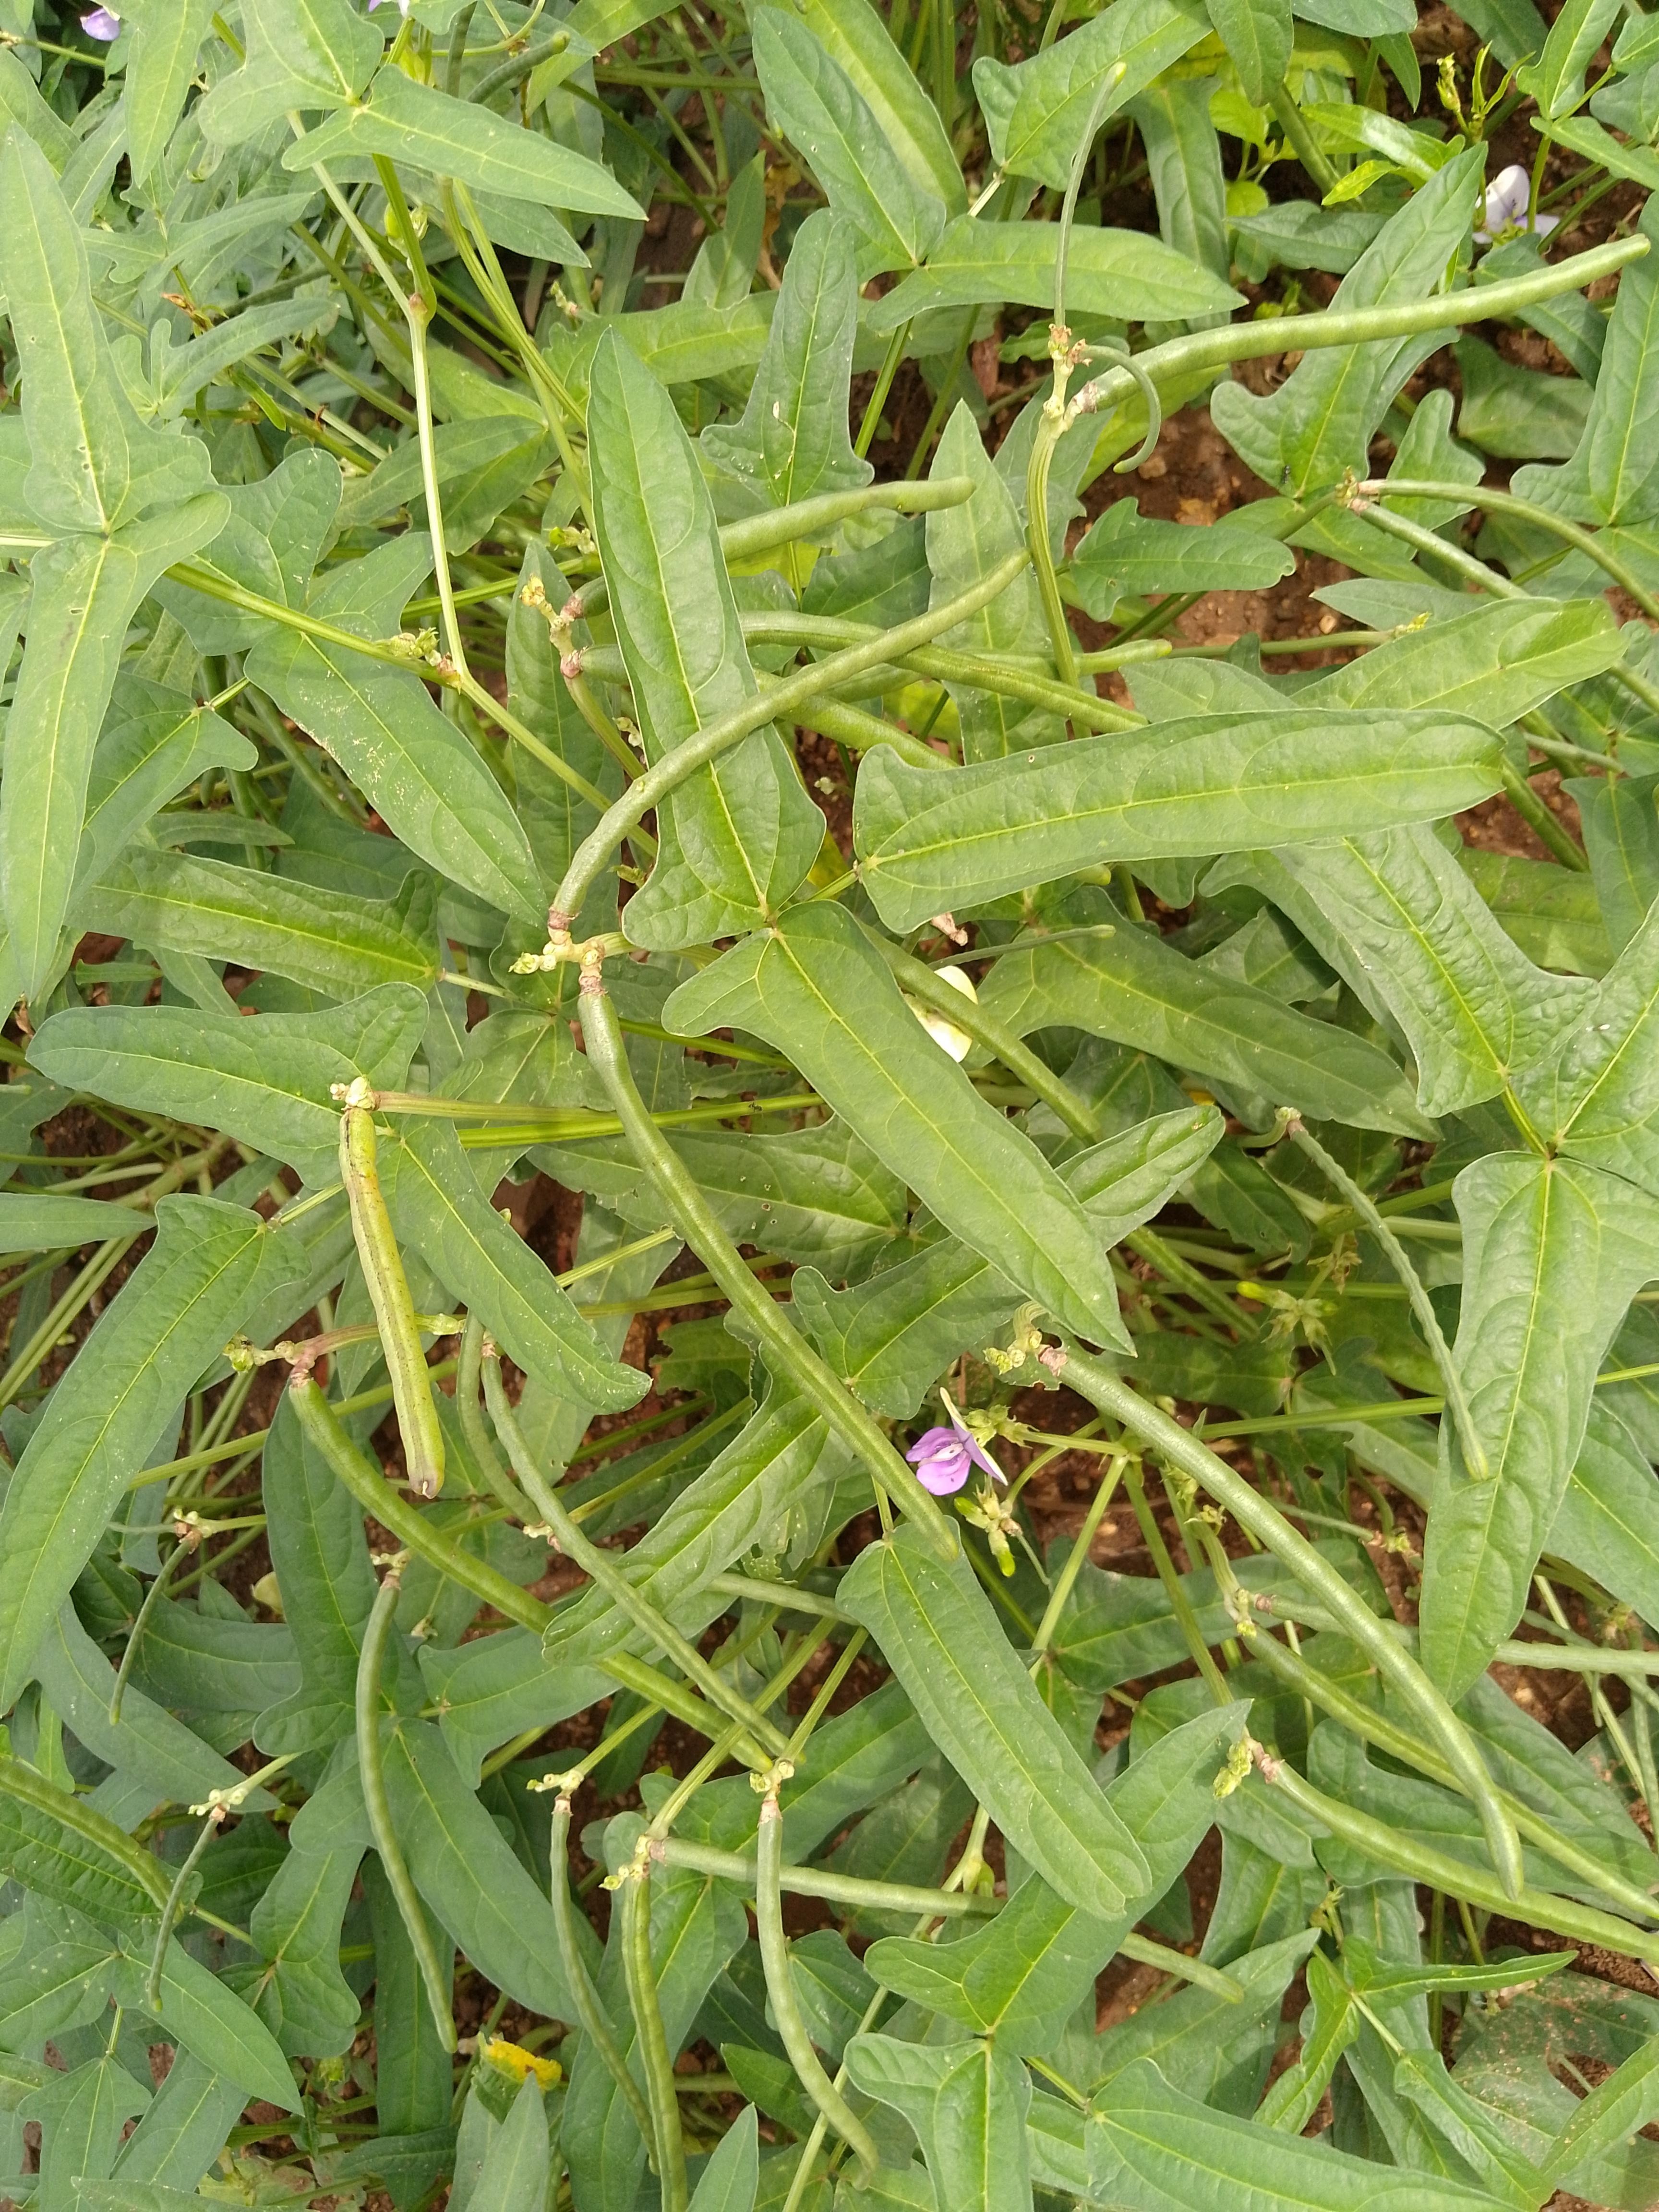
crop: cowpea
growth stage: development pod
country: Malawi
